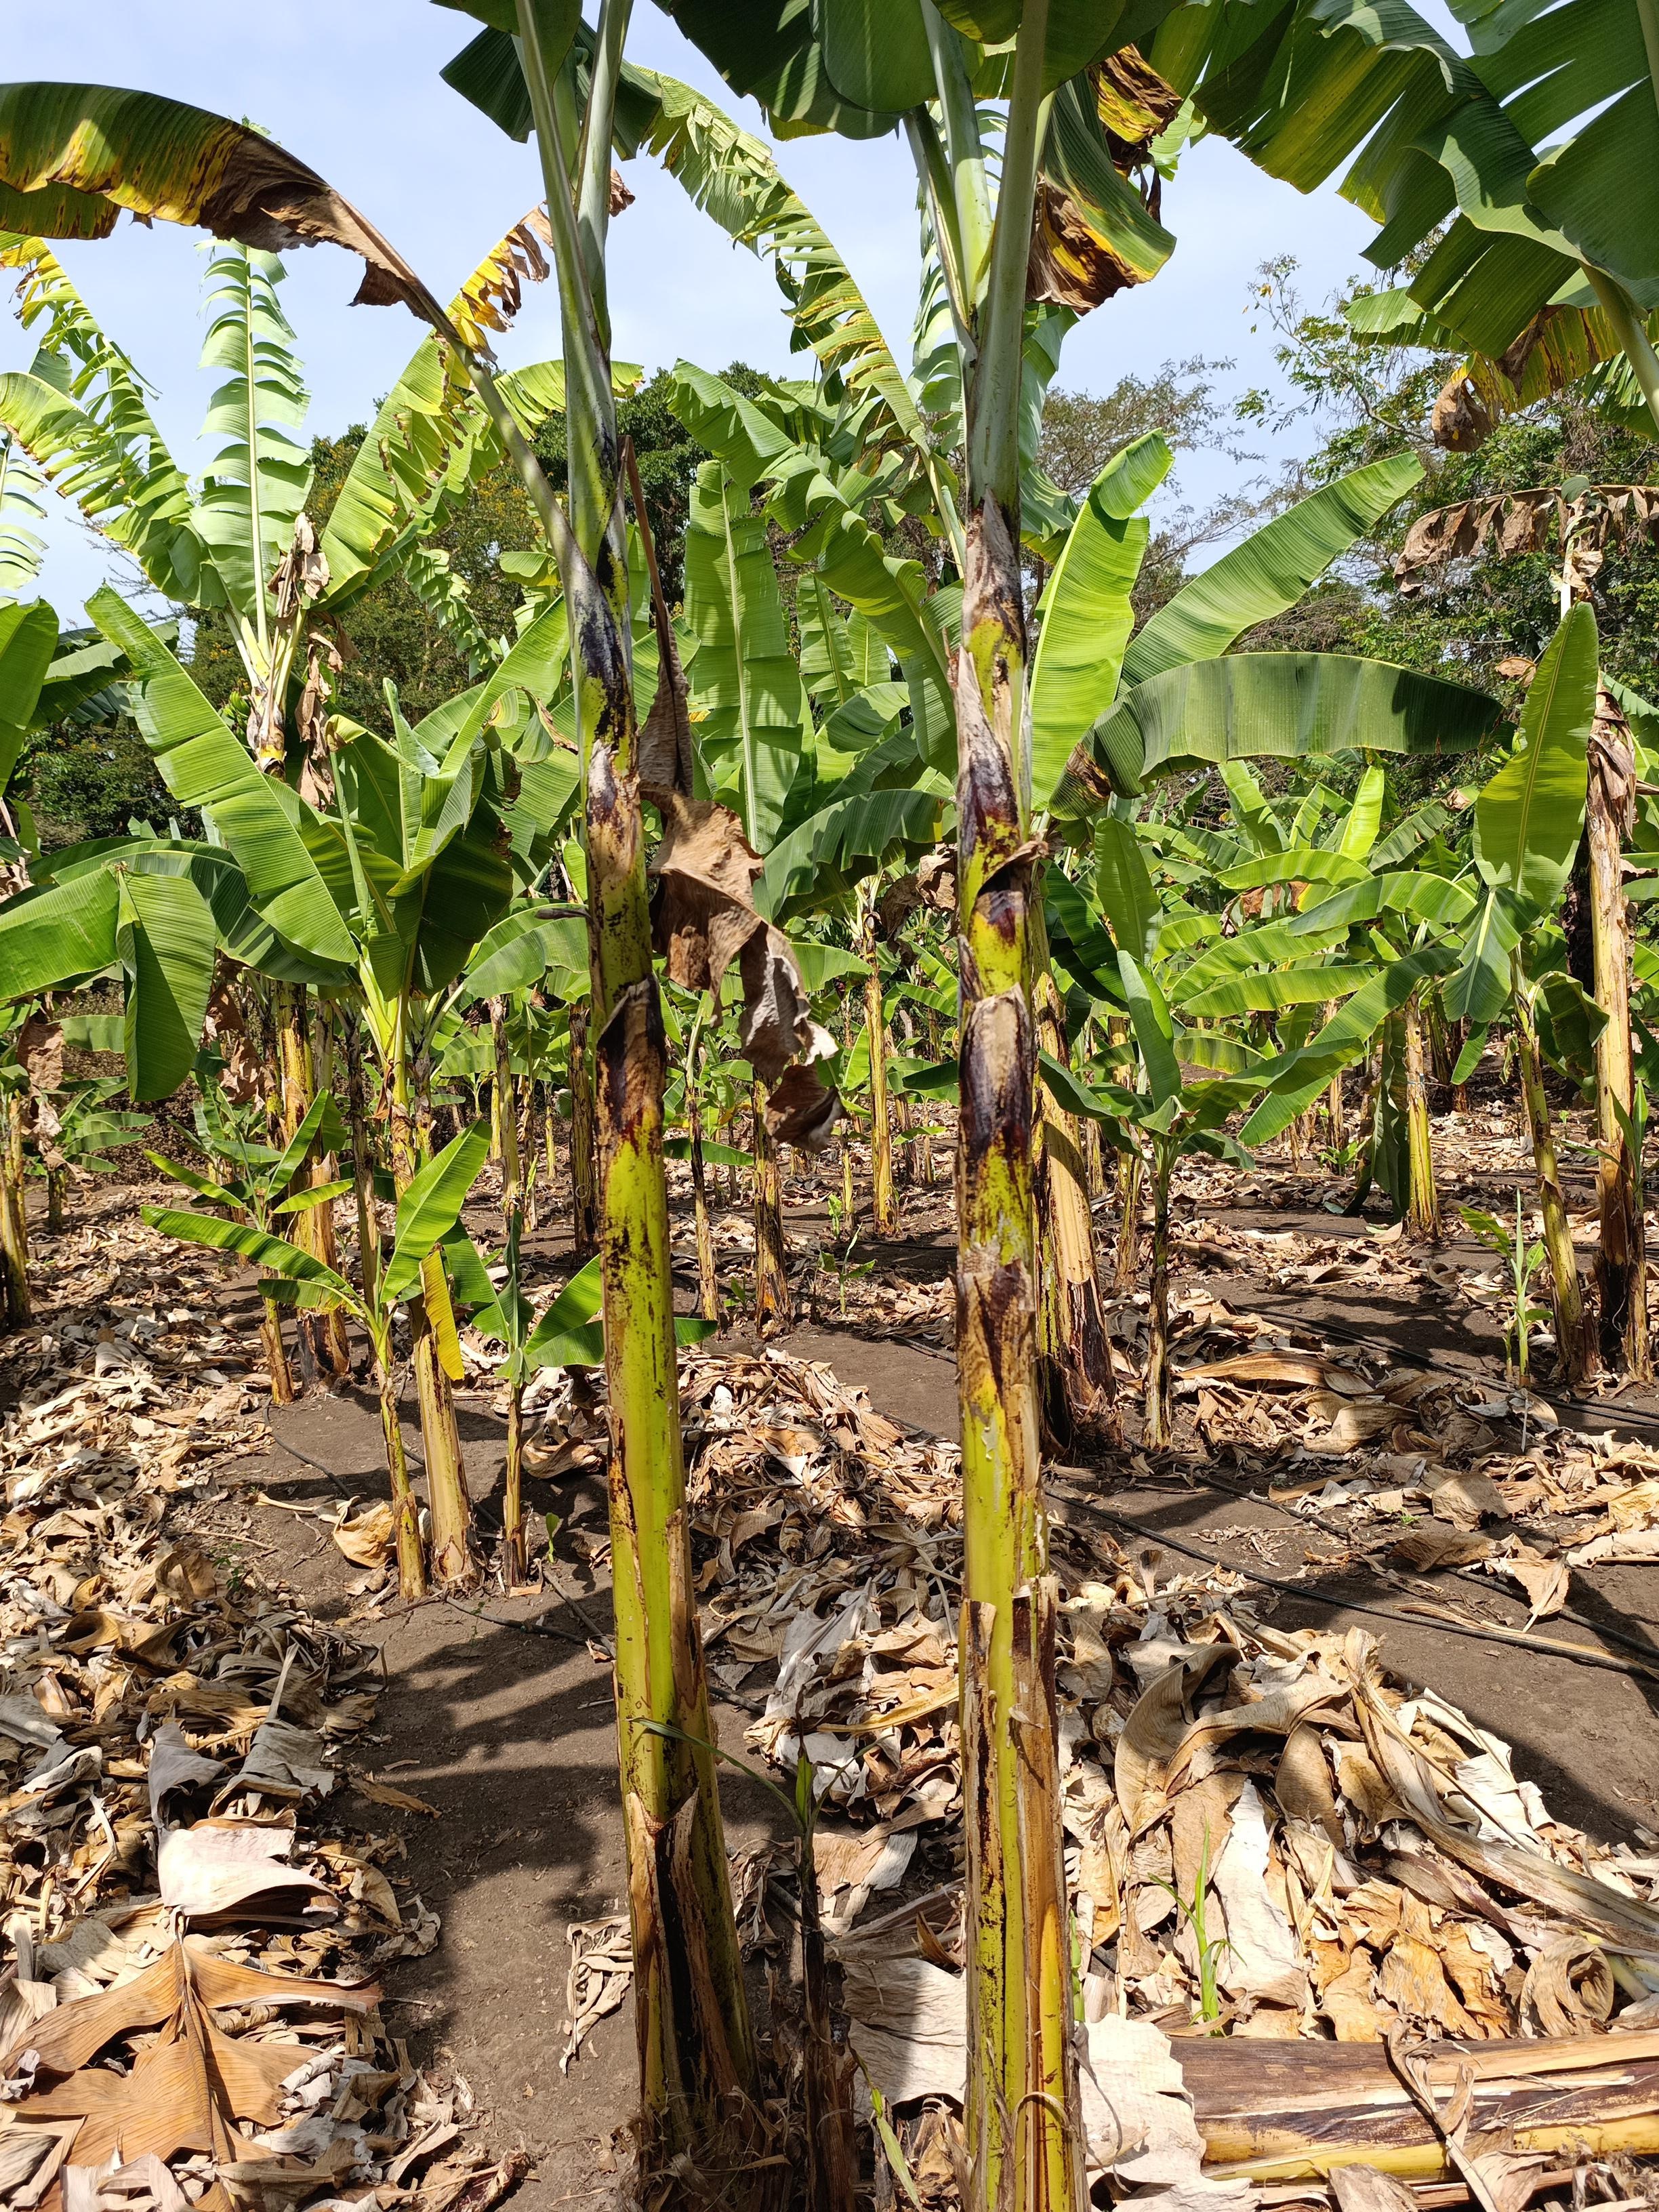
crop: banana
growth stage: vegetative
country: Tanzania
